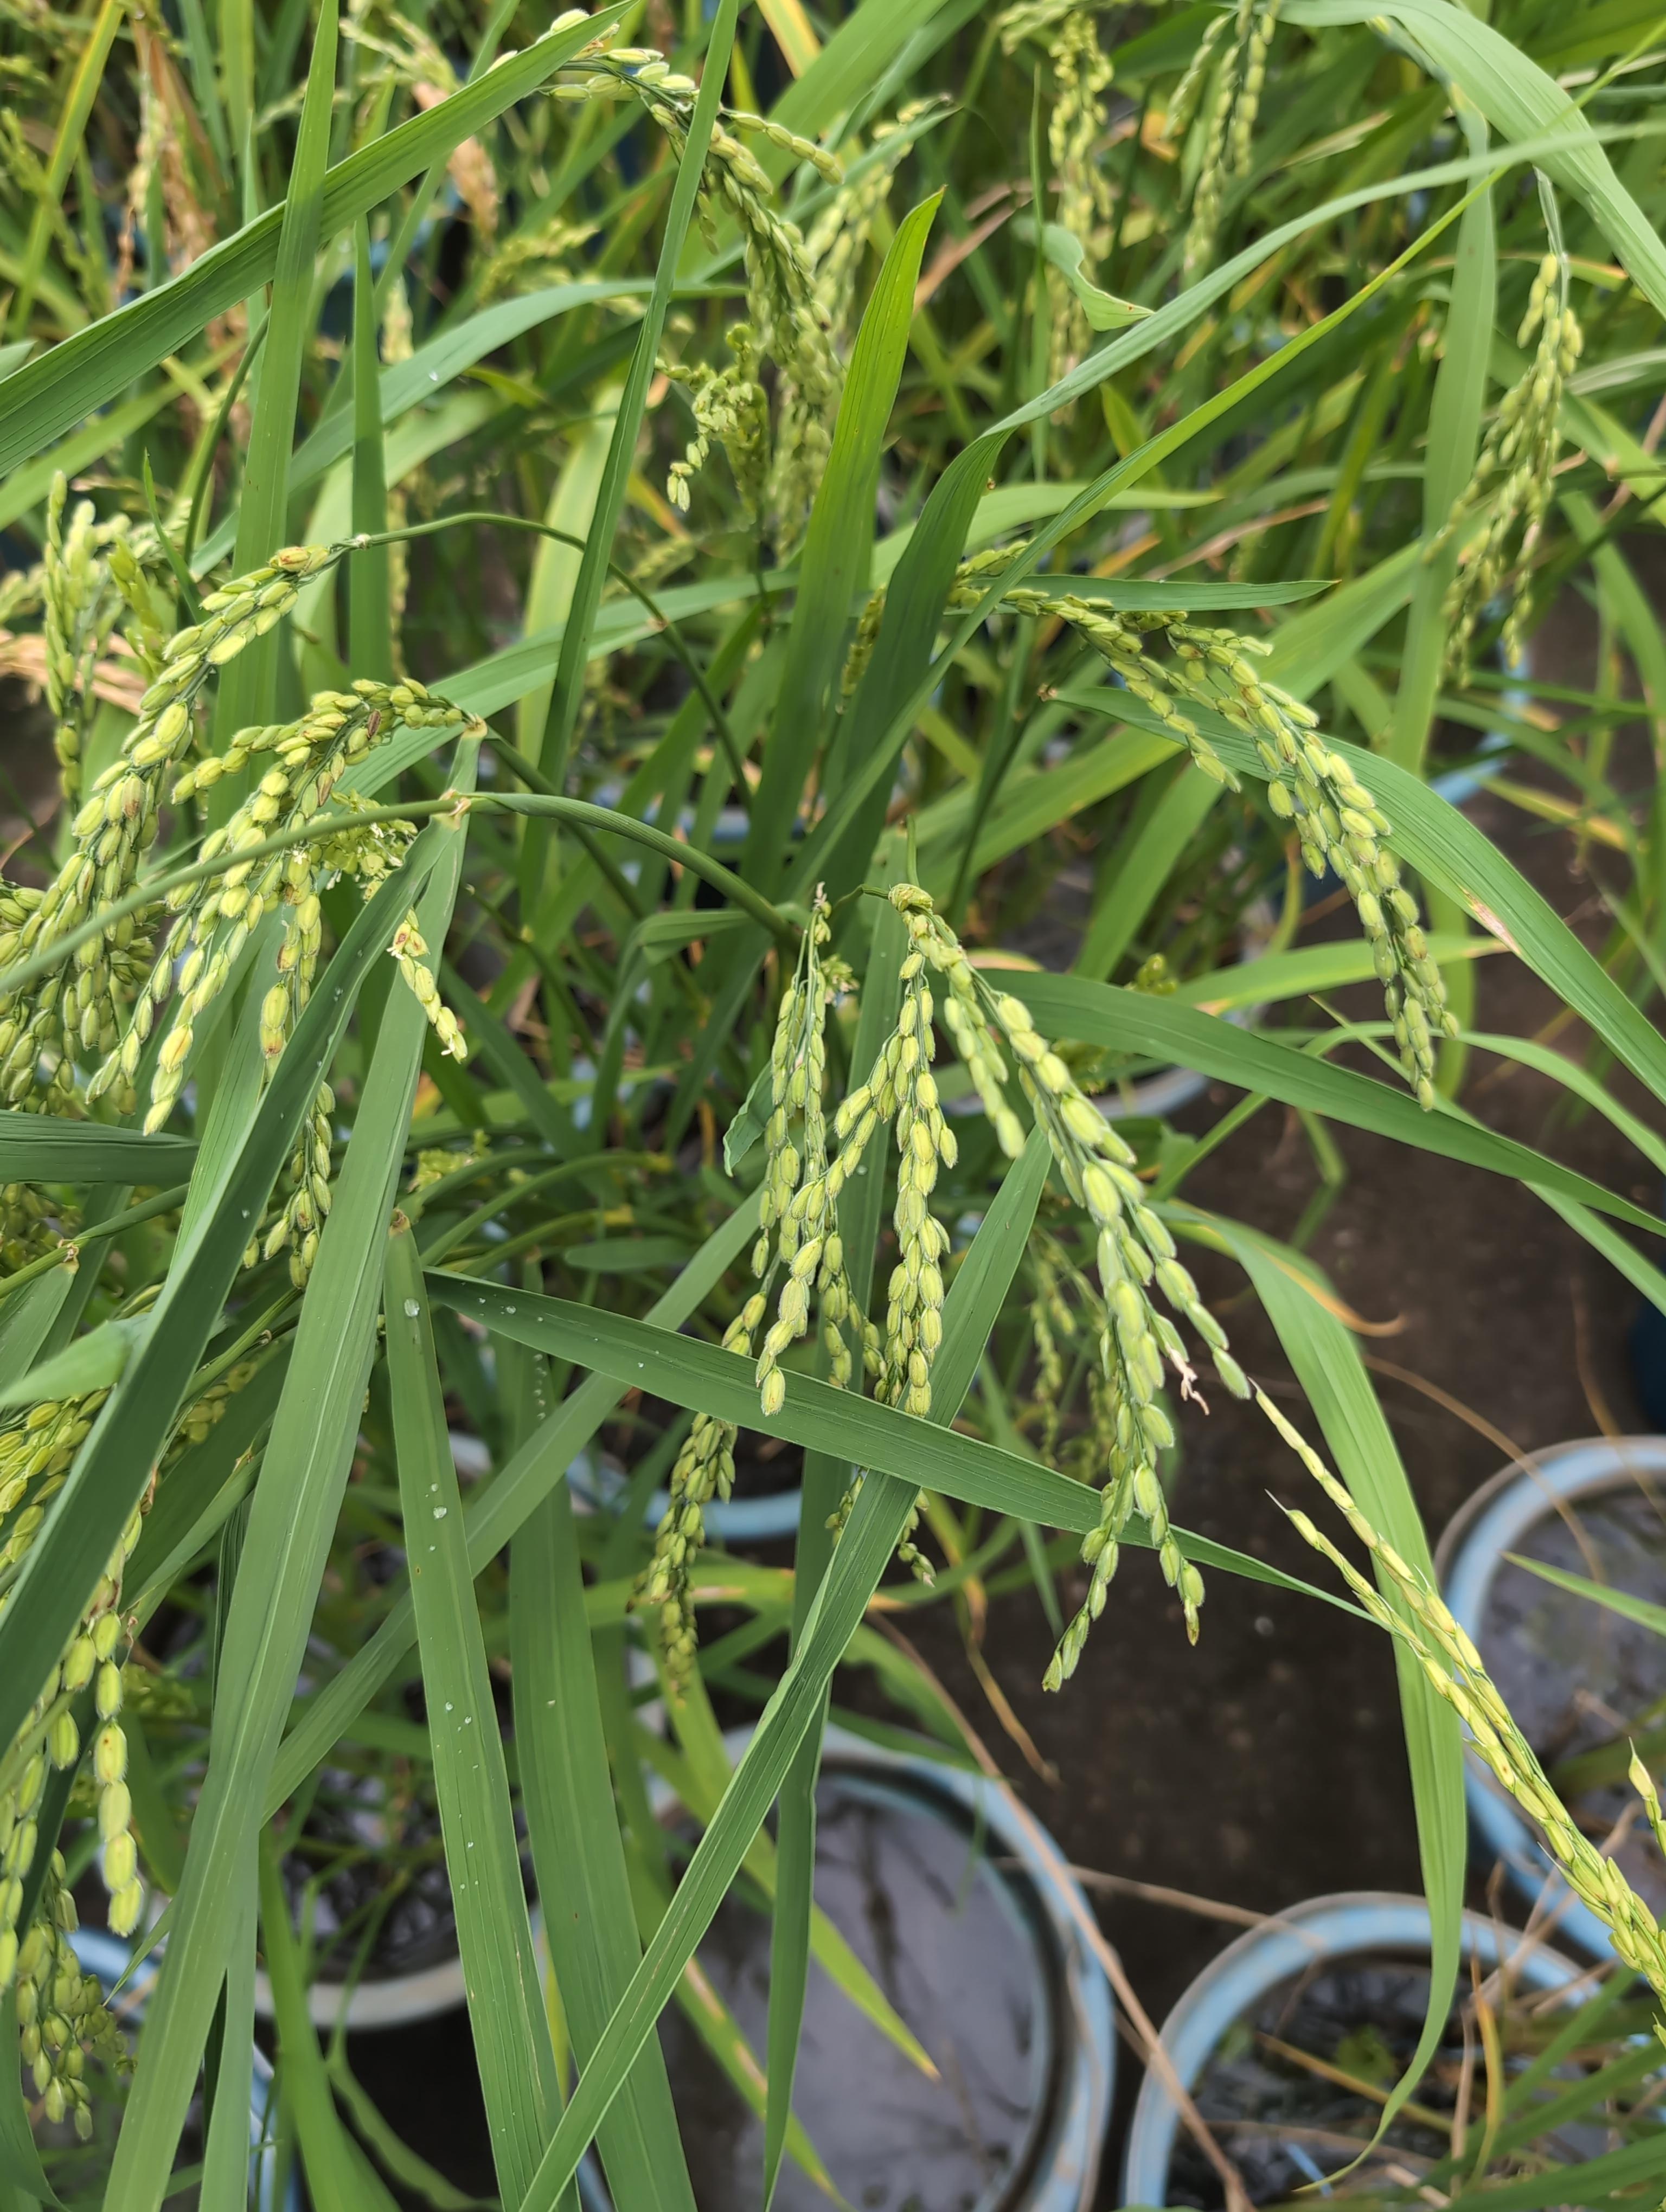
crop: rice
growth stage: stage dough
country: Côte d'Ivoire
